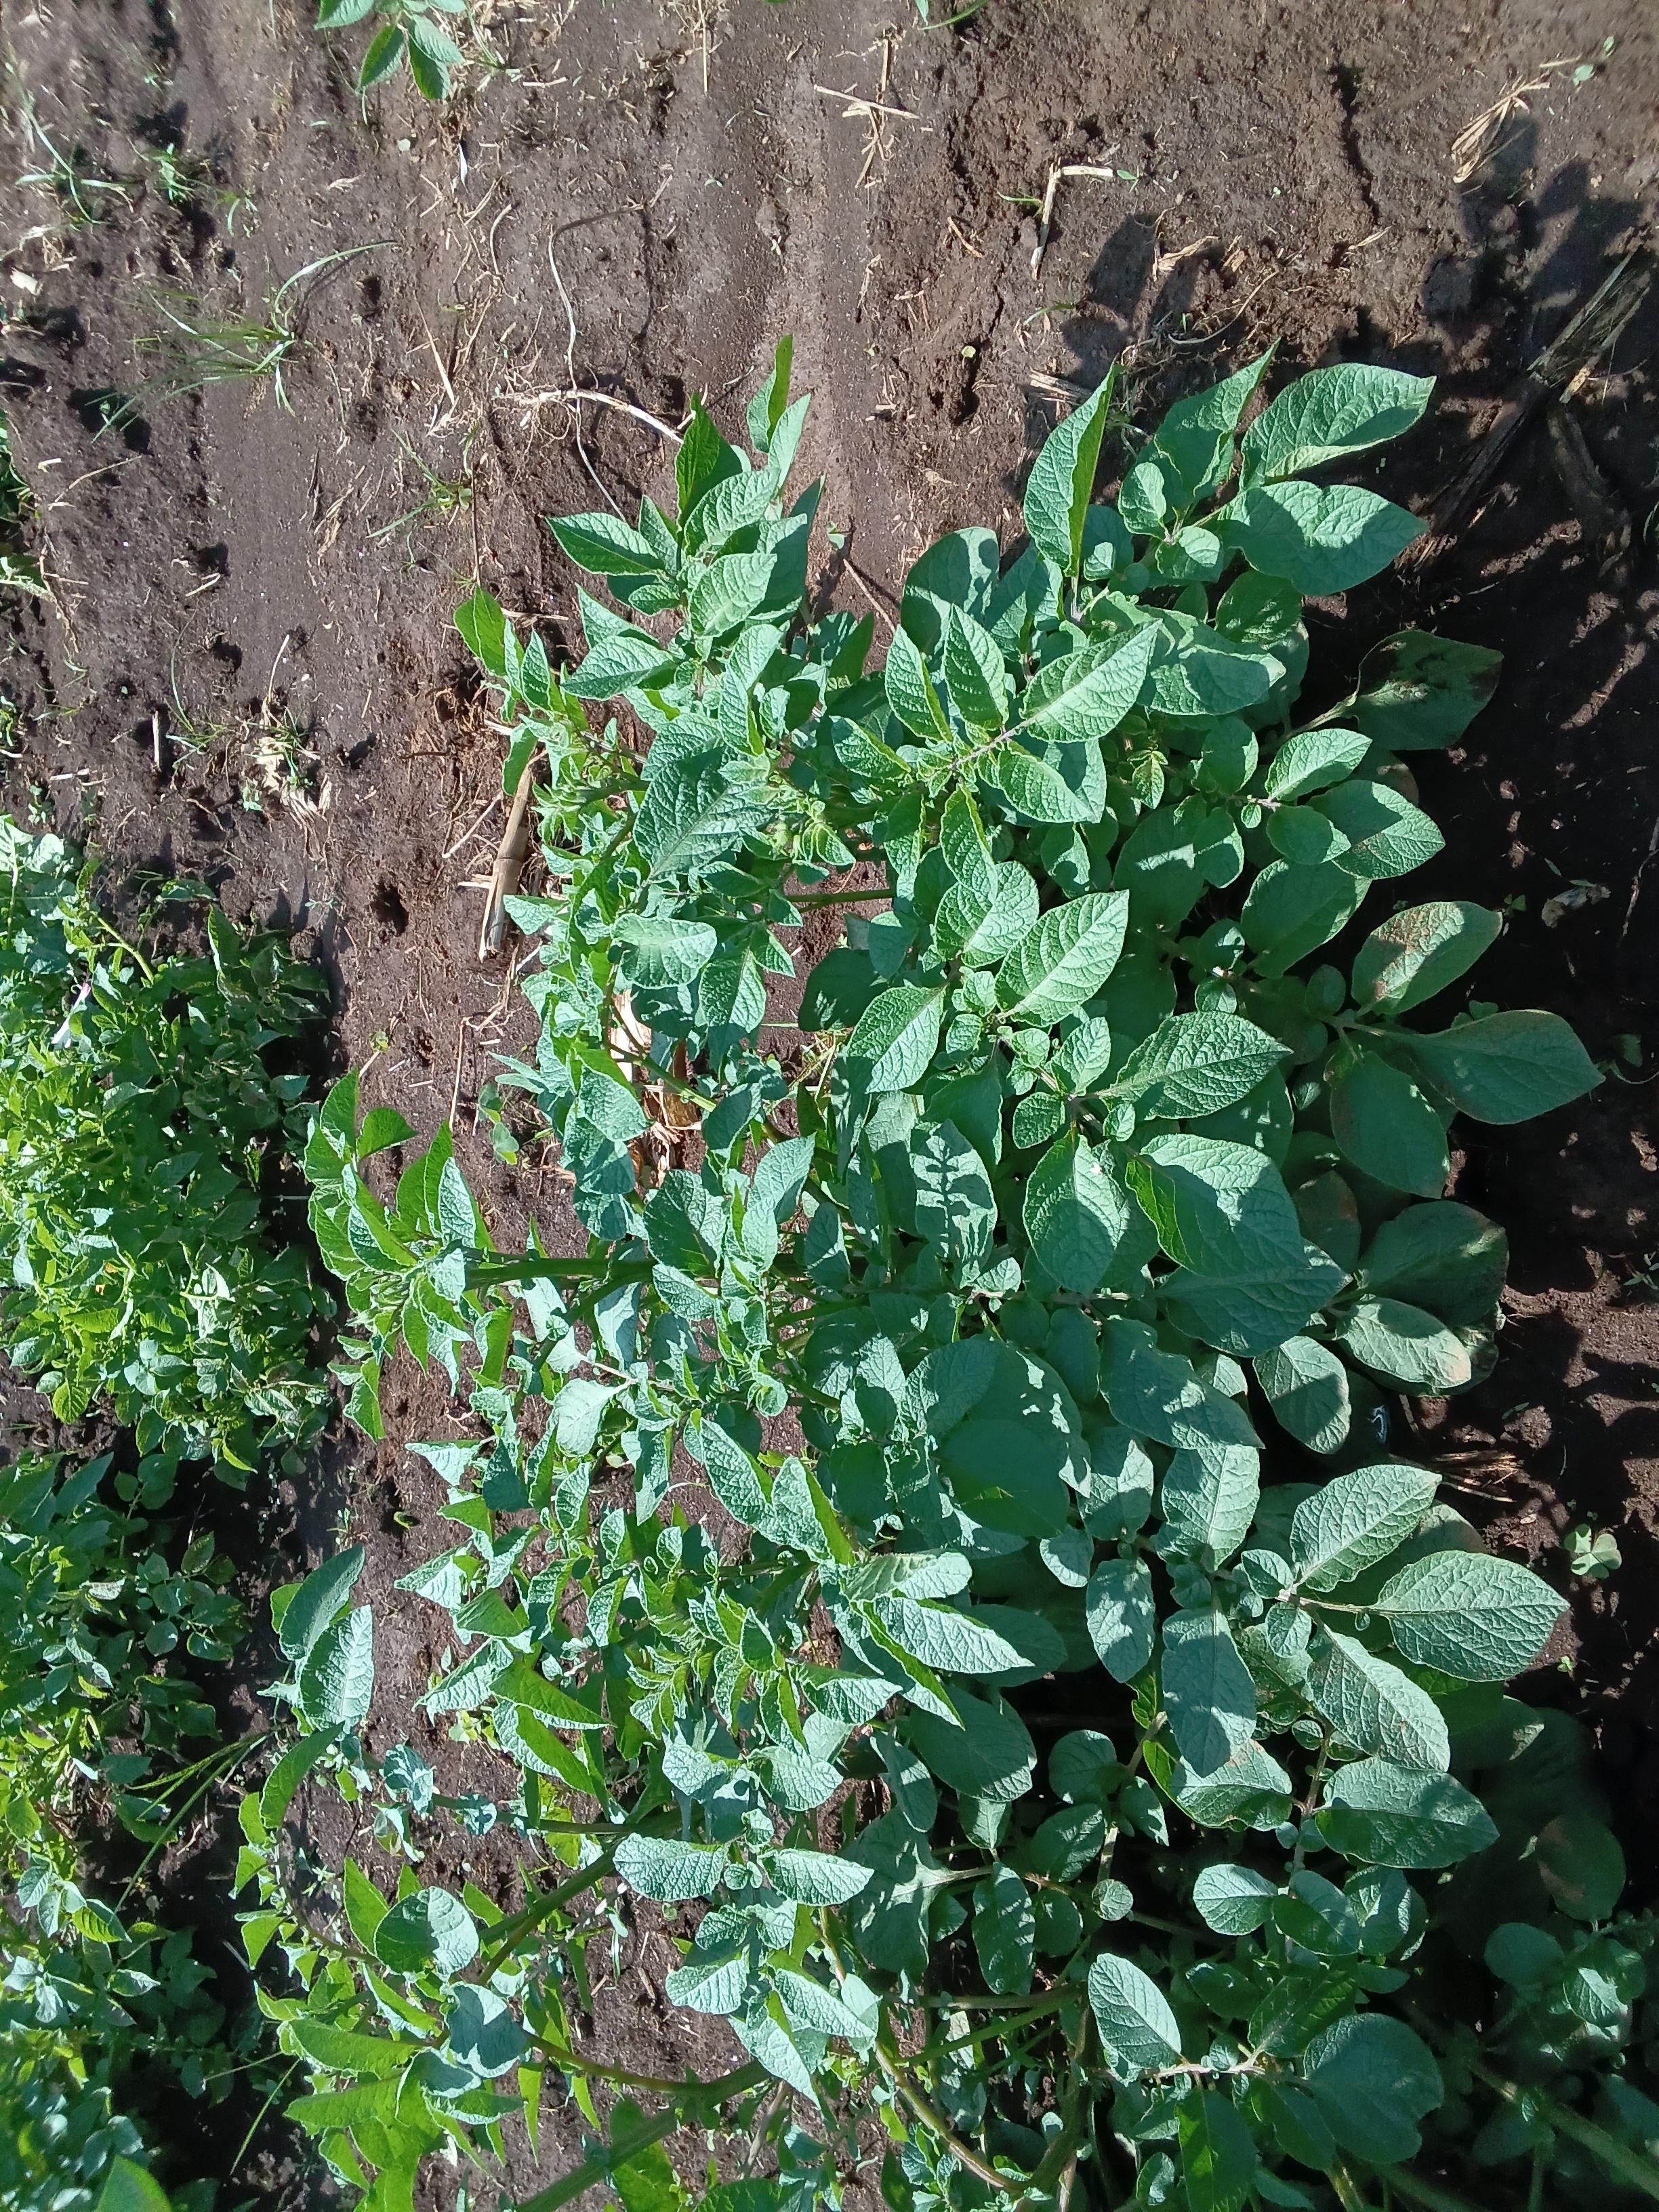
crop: potato
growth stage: vegetative
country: Kenya
